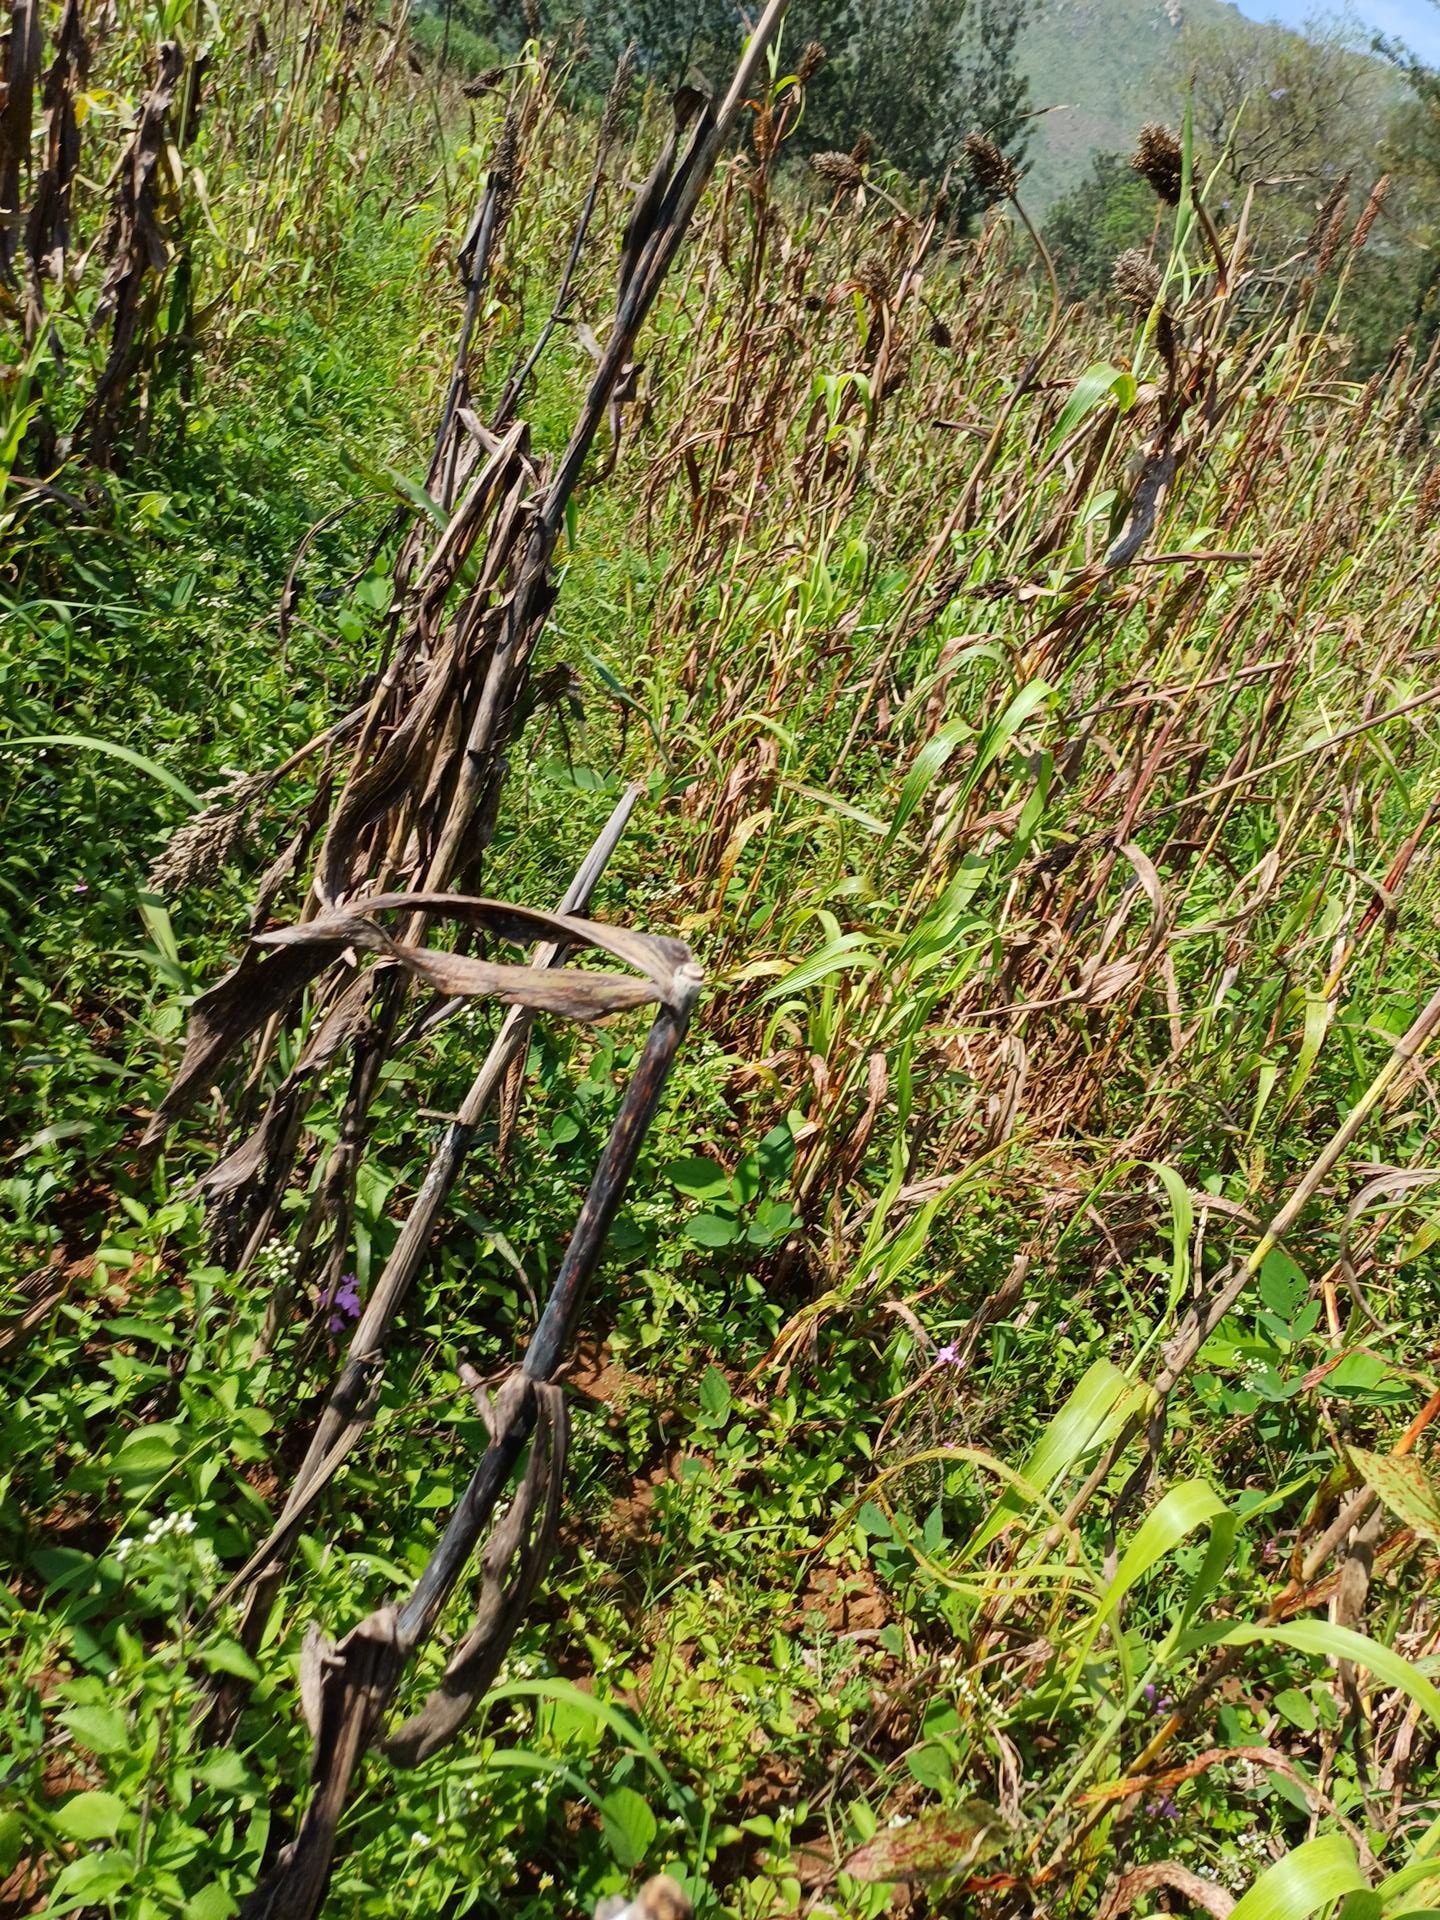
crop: sorghum
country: Kenya
